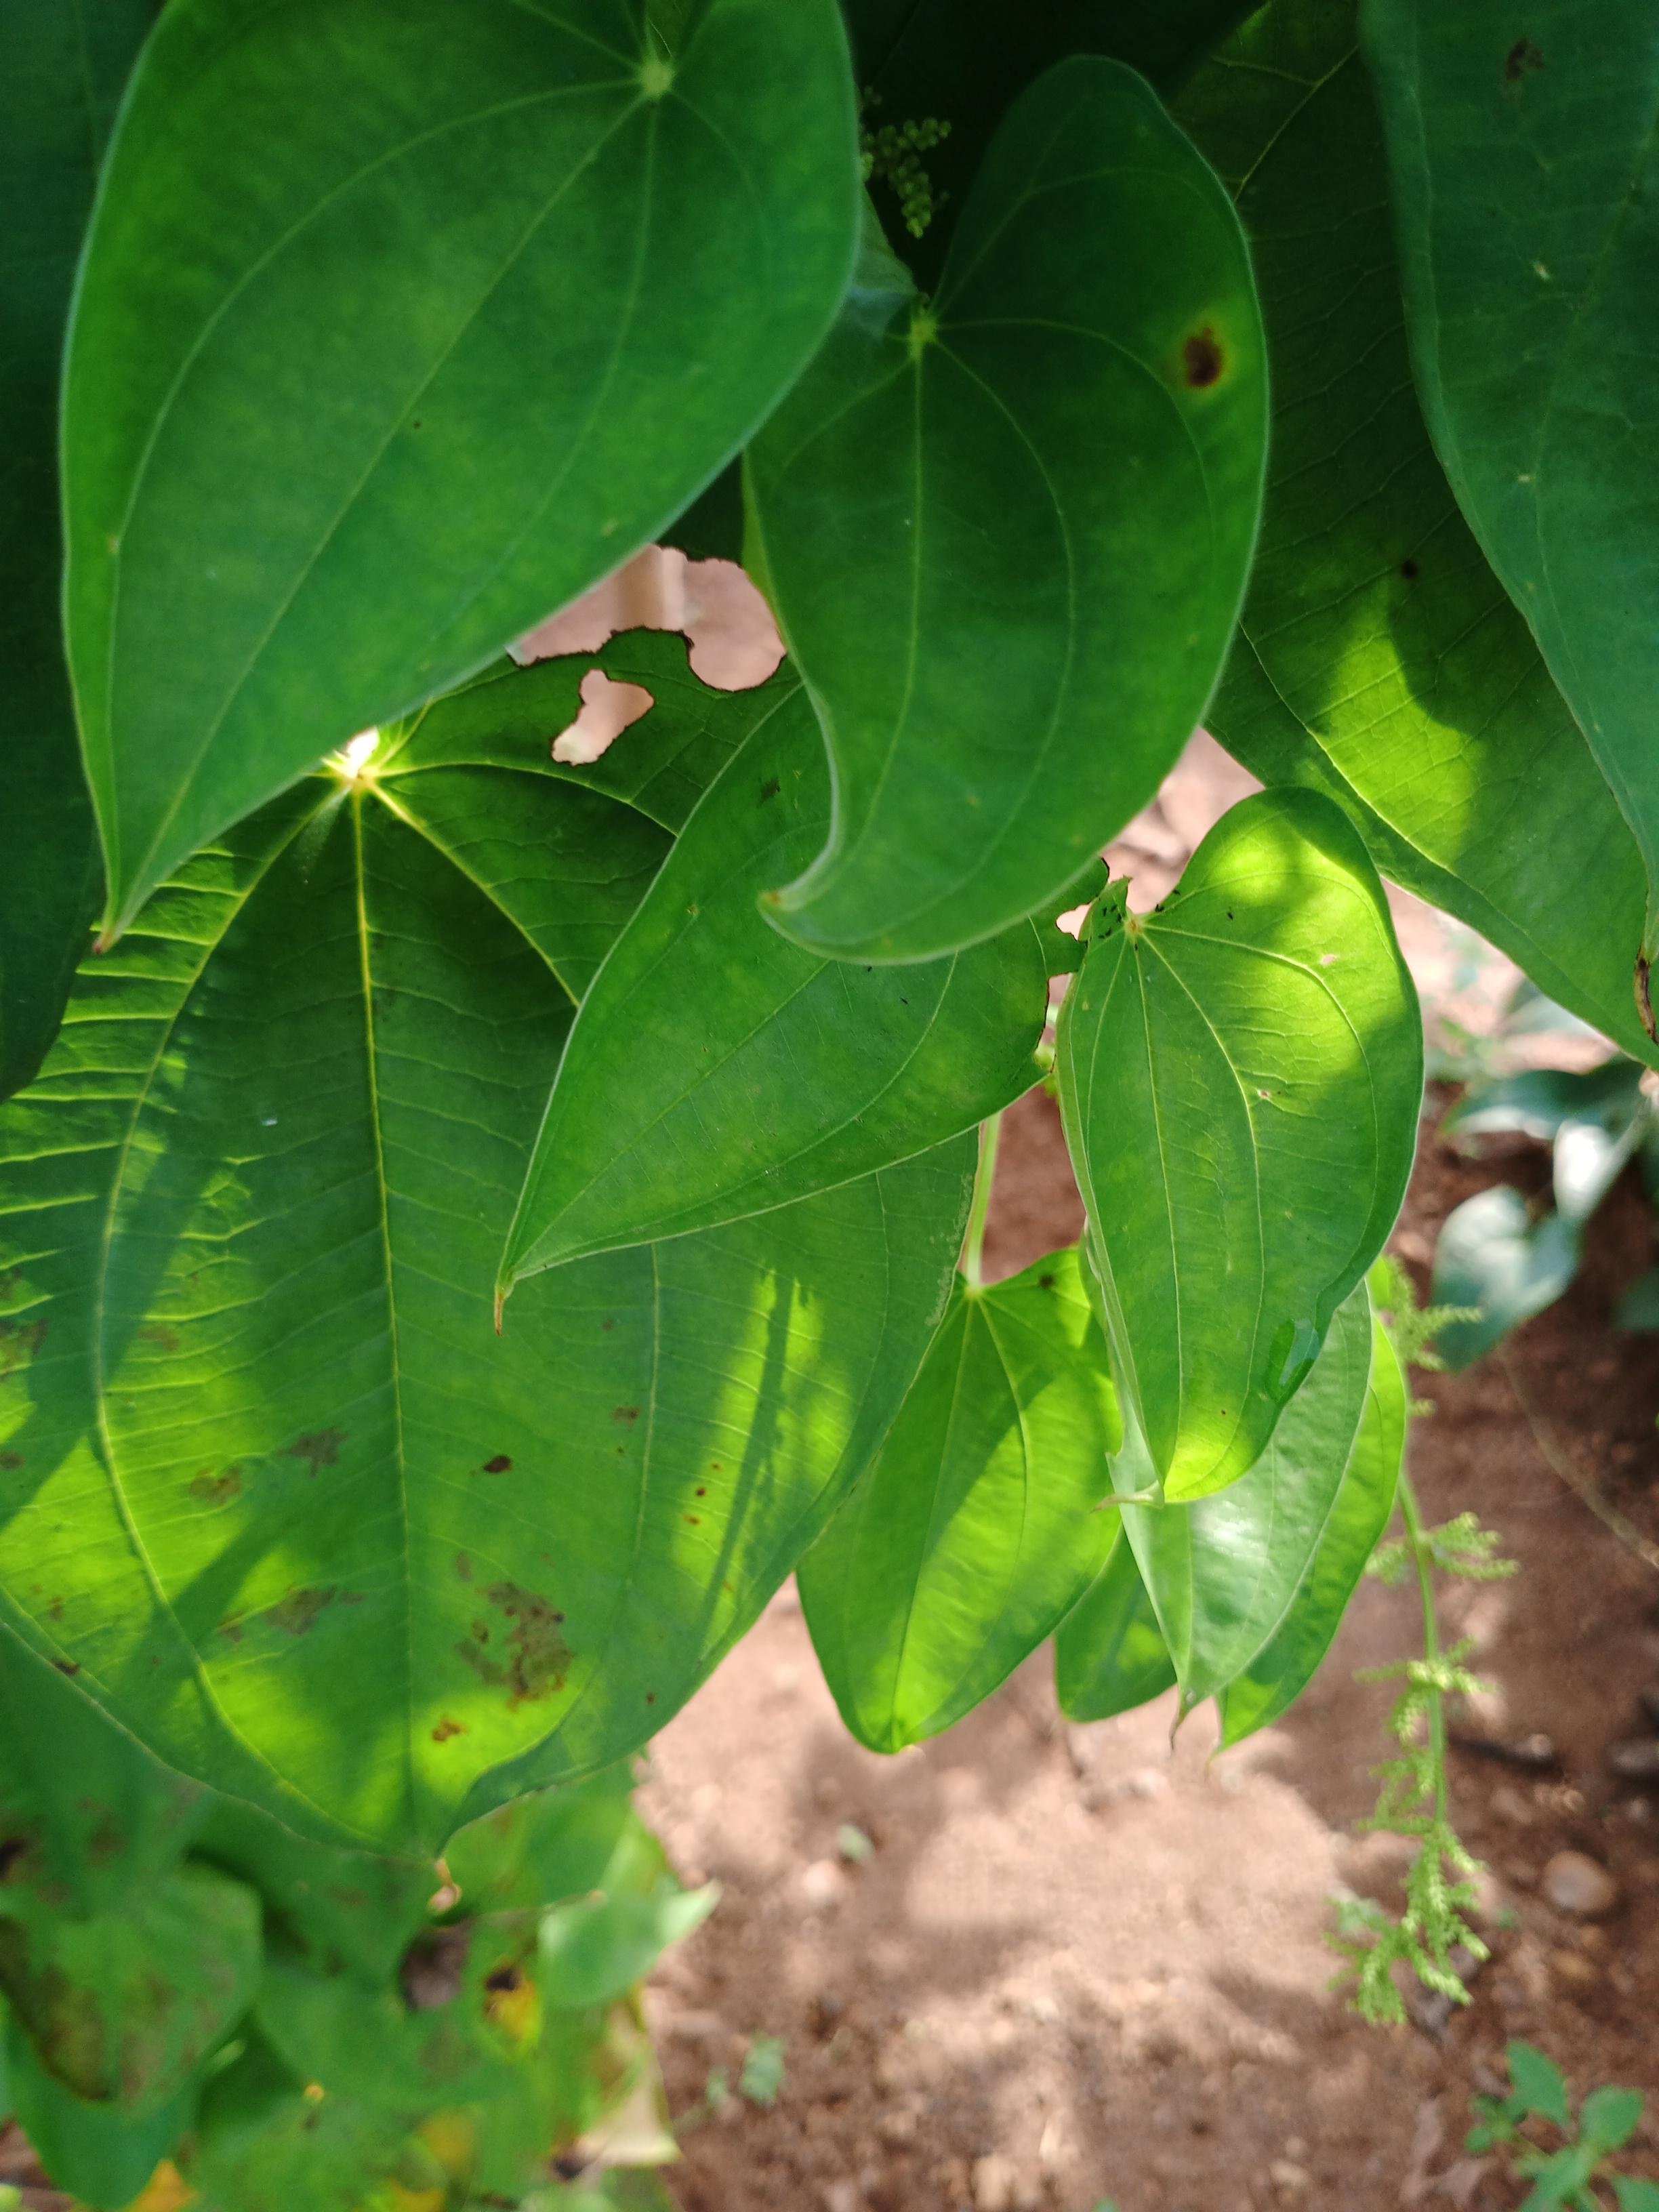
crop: yam
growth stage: vegetative
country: Nigeria
